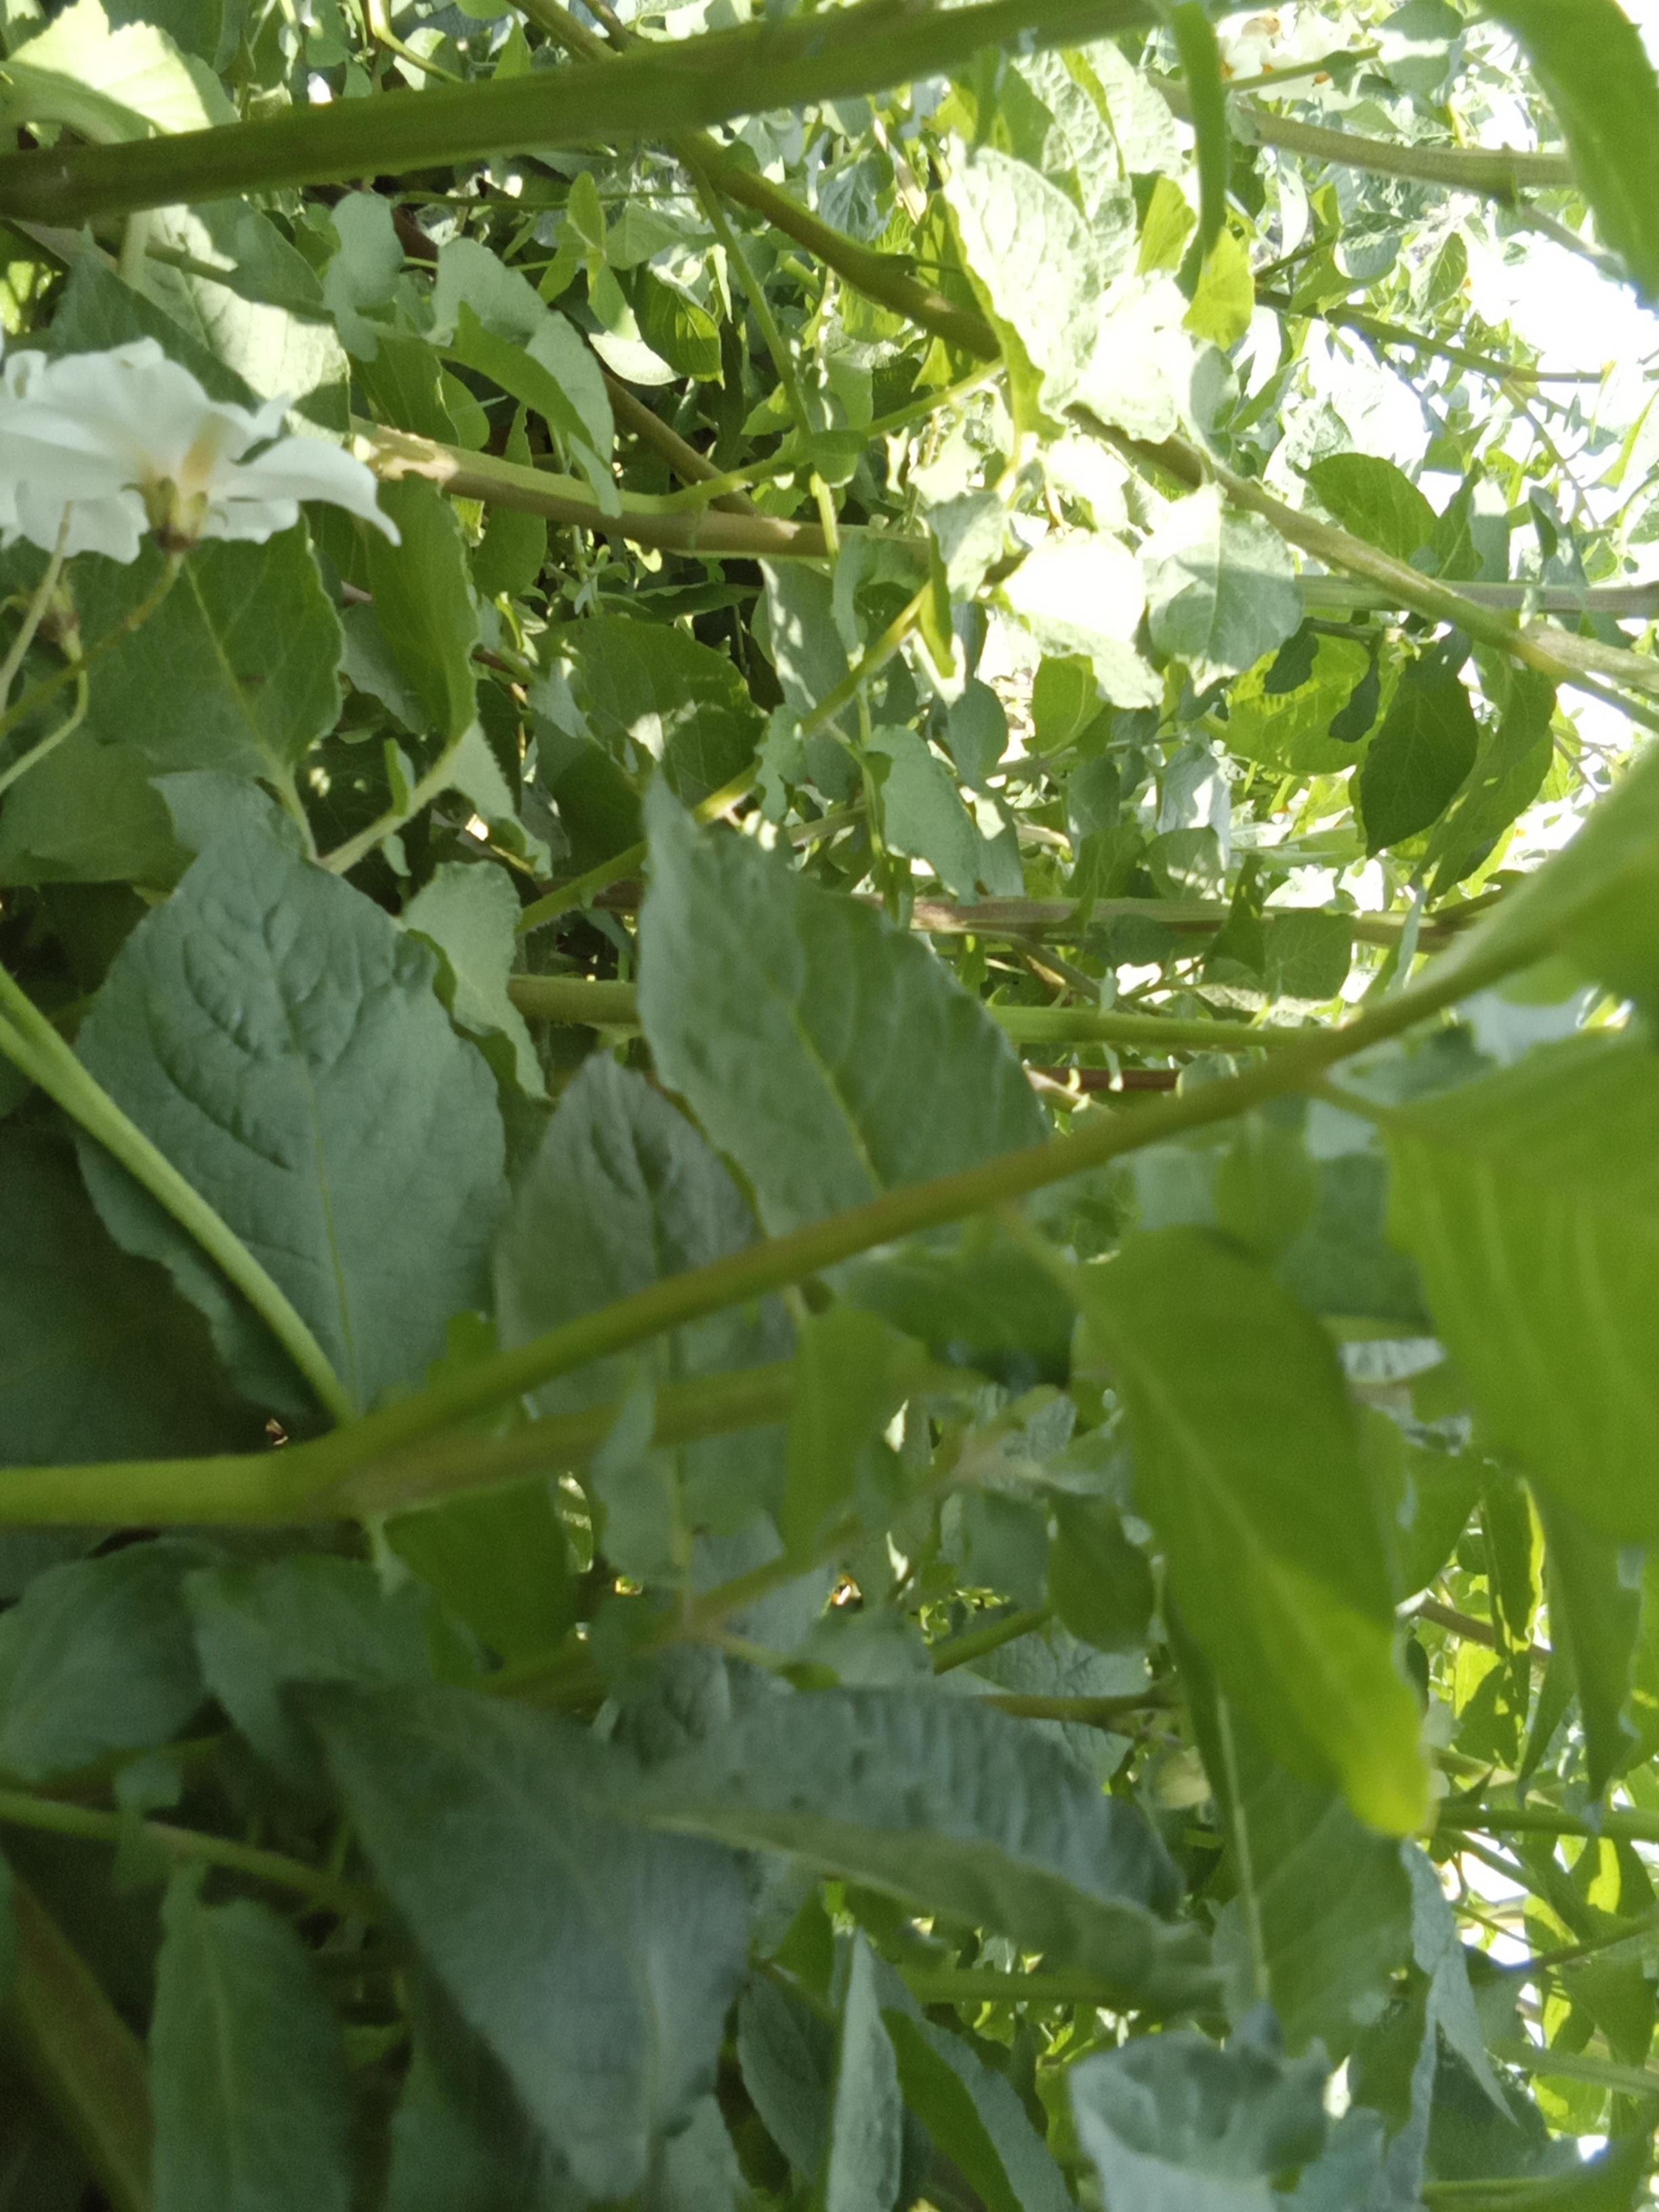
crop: potato
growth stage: flowering
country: Kenya
